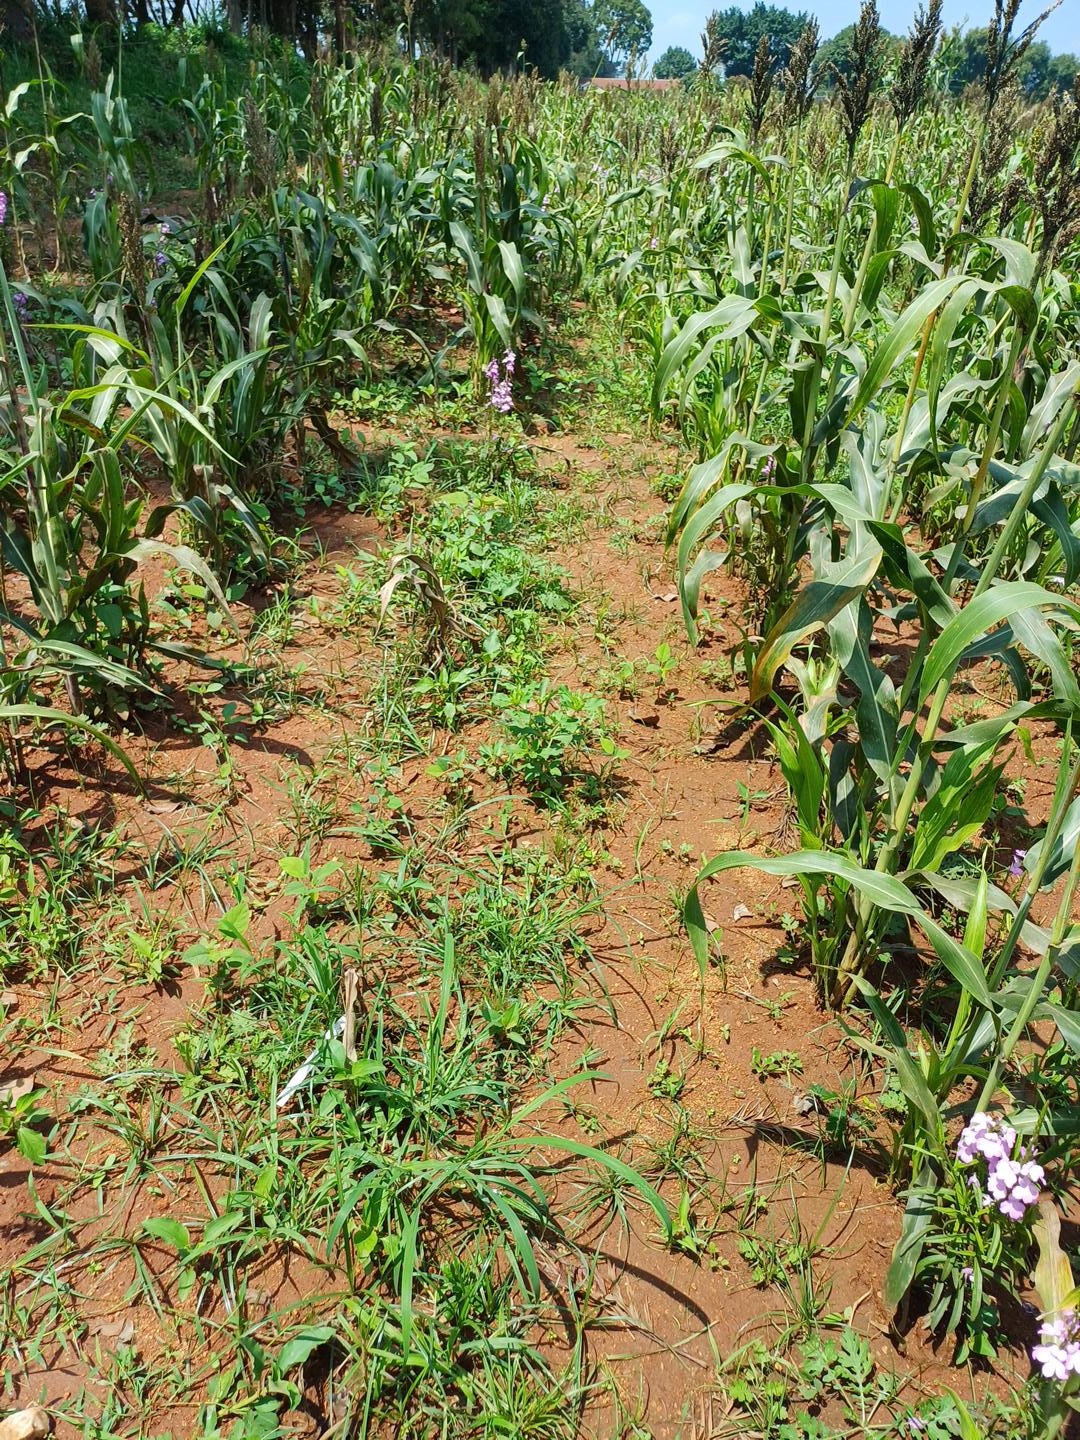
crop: sorghum
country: Kenya
